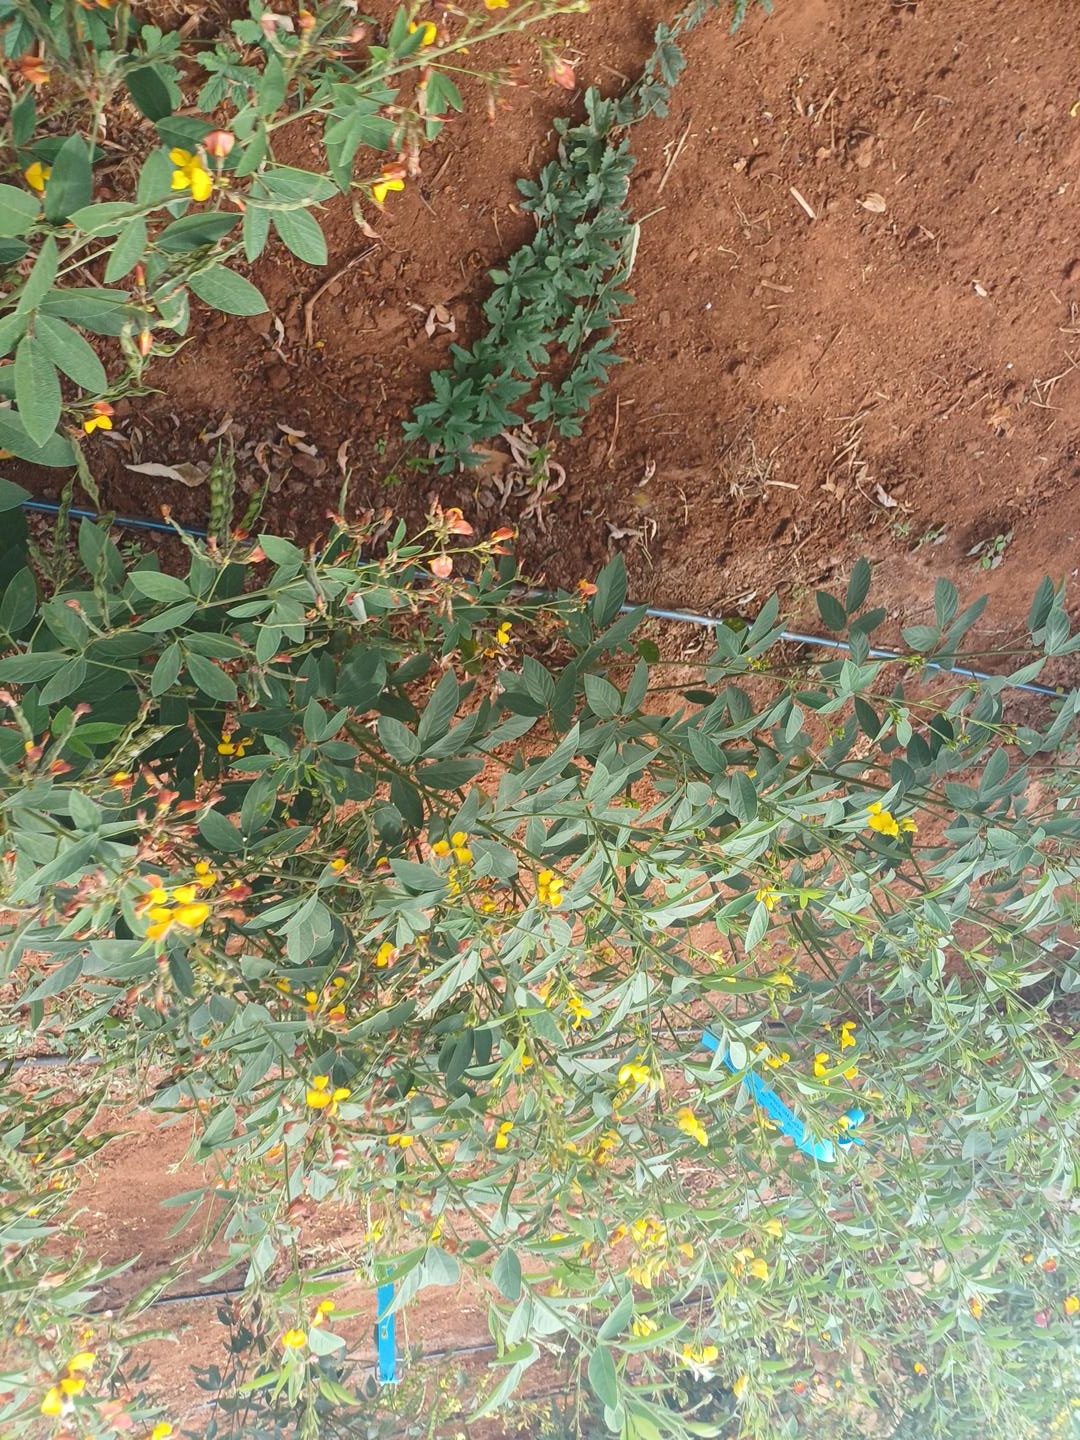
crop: pigeonpea
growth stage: development pod
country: Kenya
